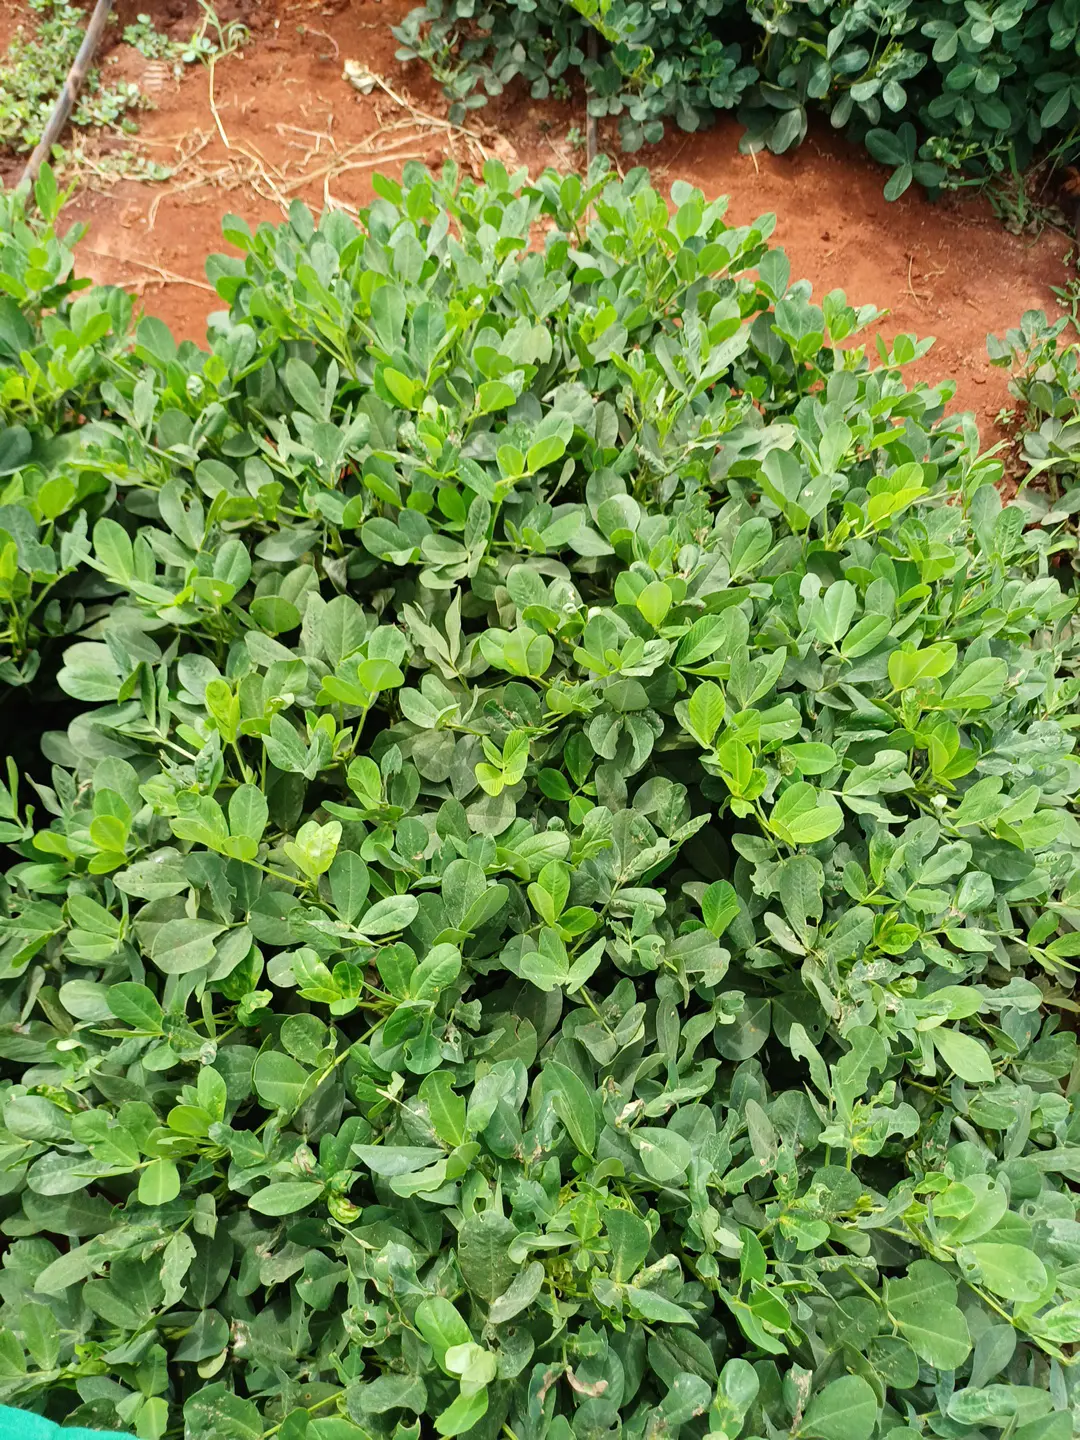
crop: groundnut
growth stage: pegging
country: Kenya
